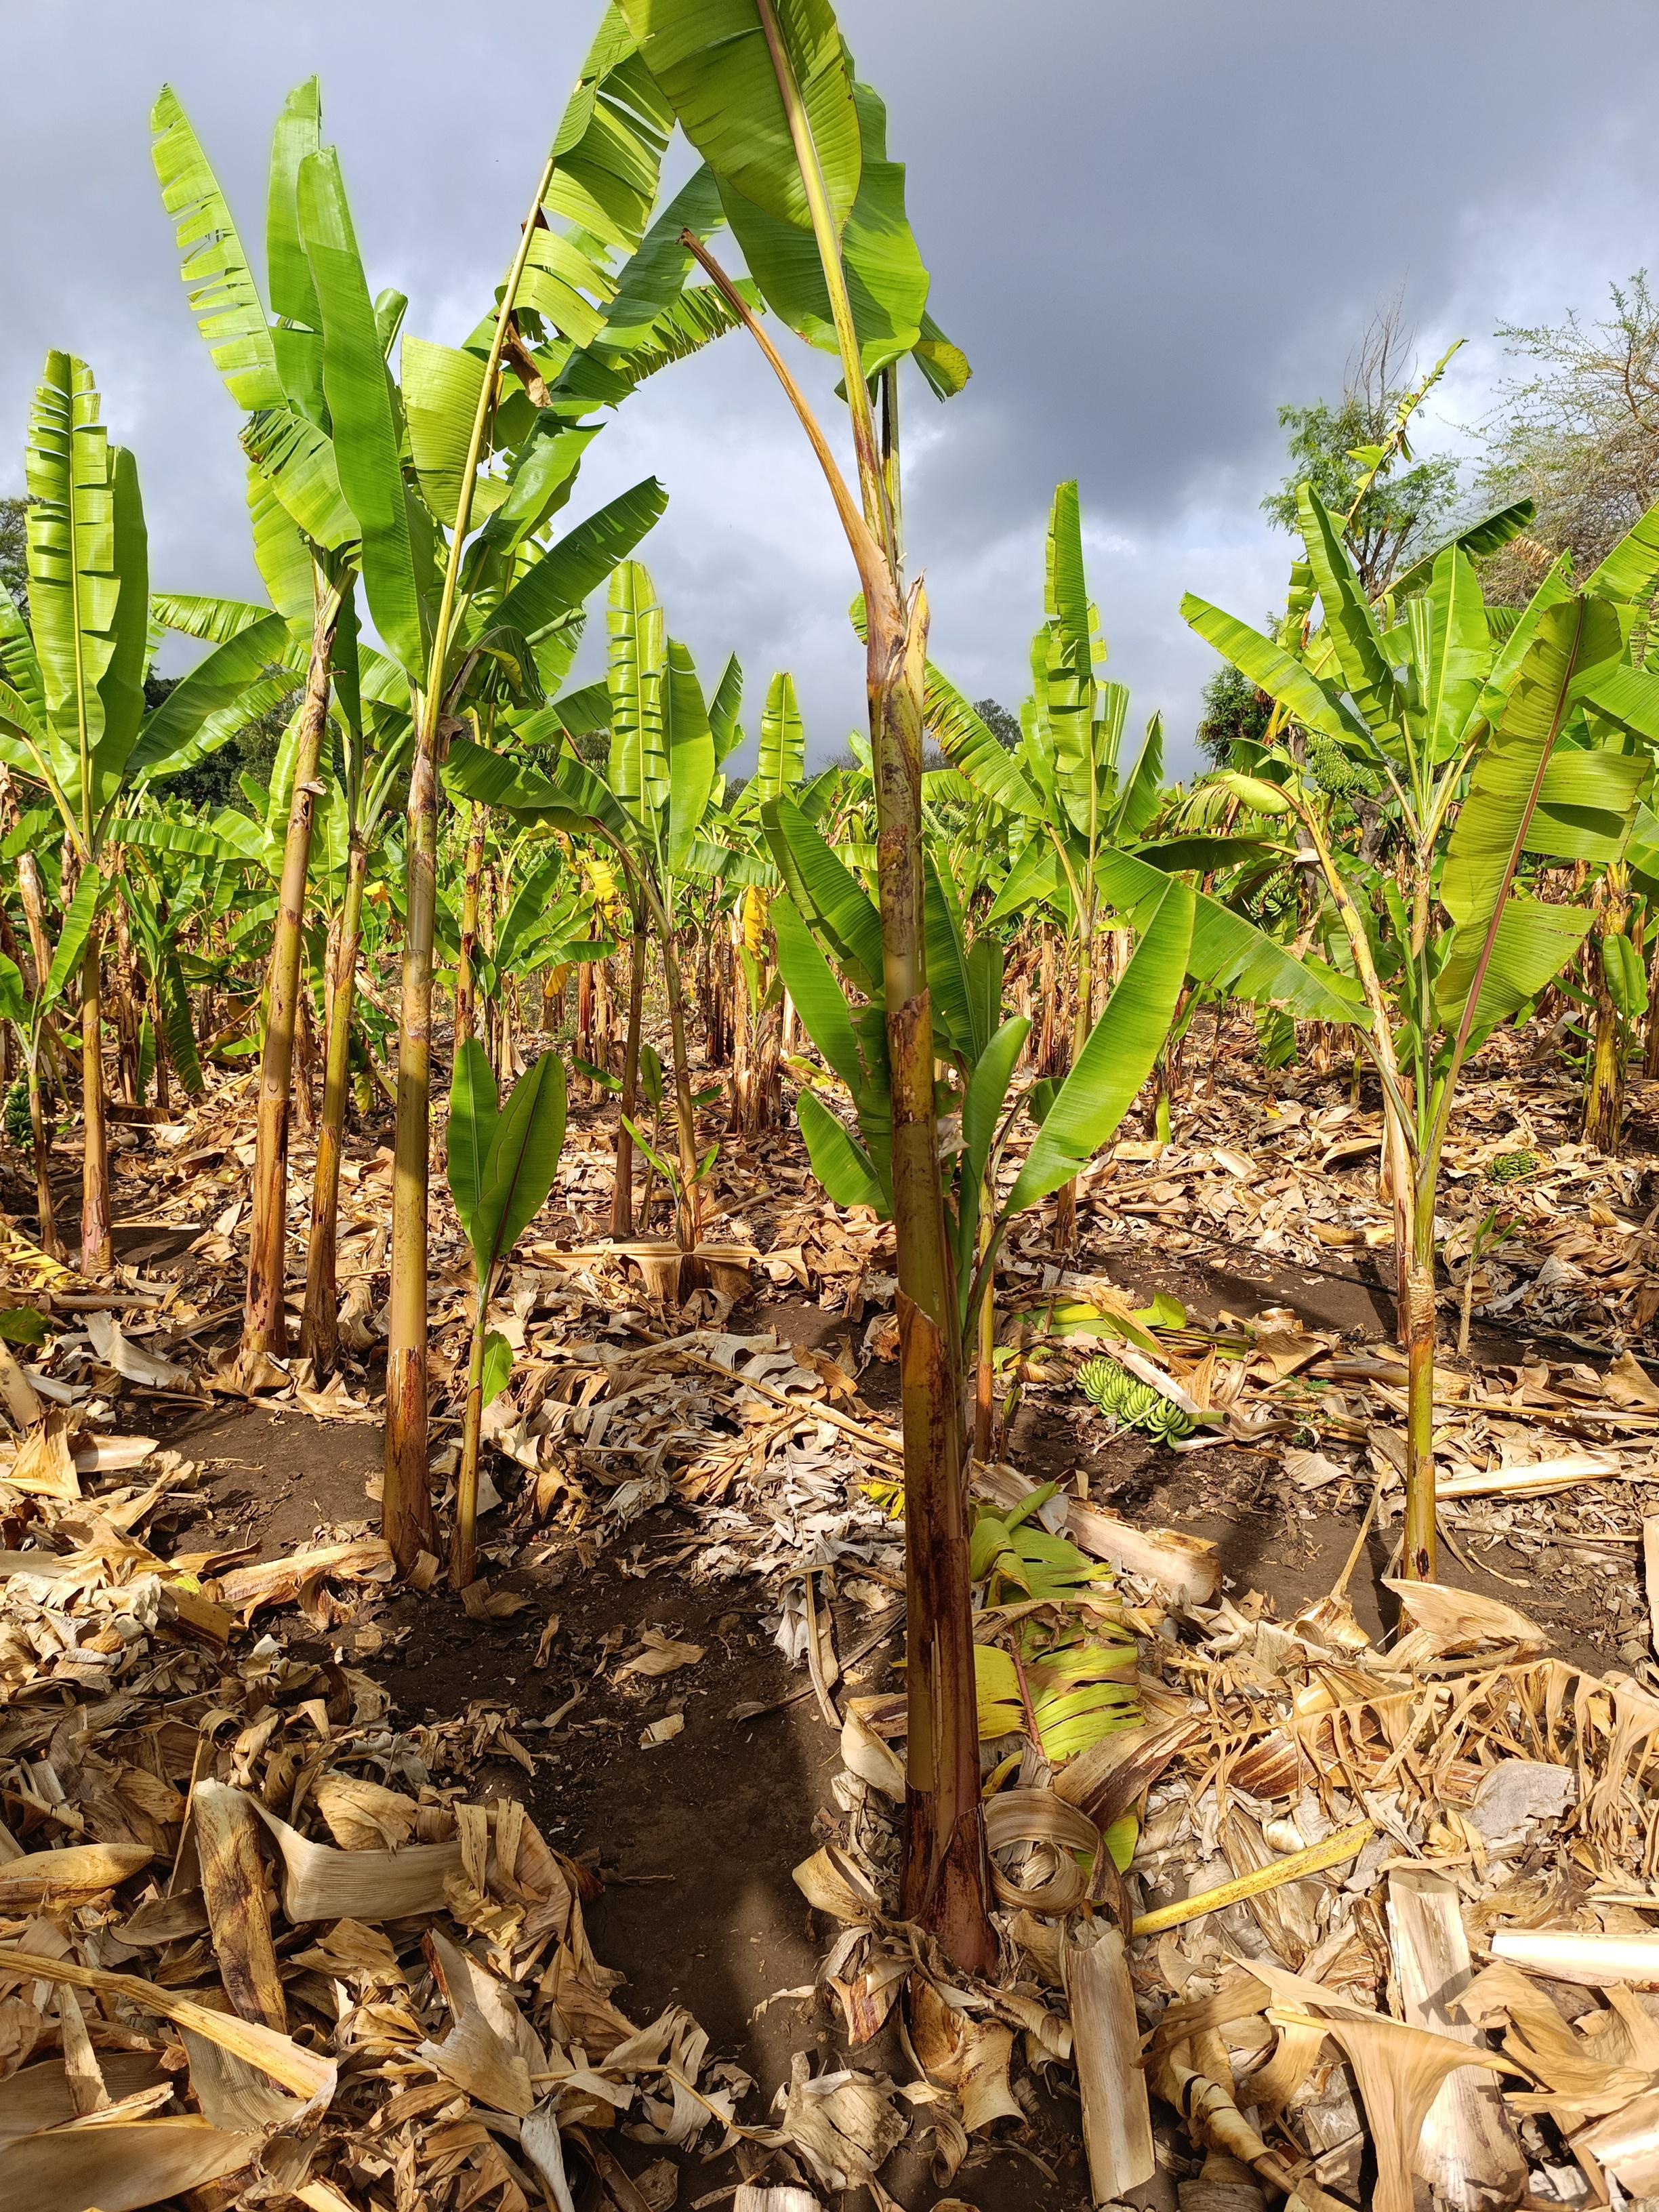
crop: banana
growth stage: vegetative
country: Tanzania
